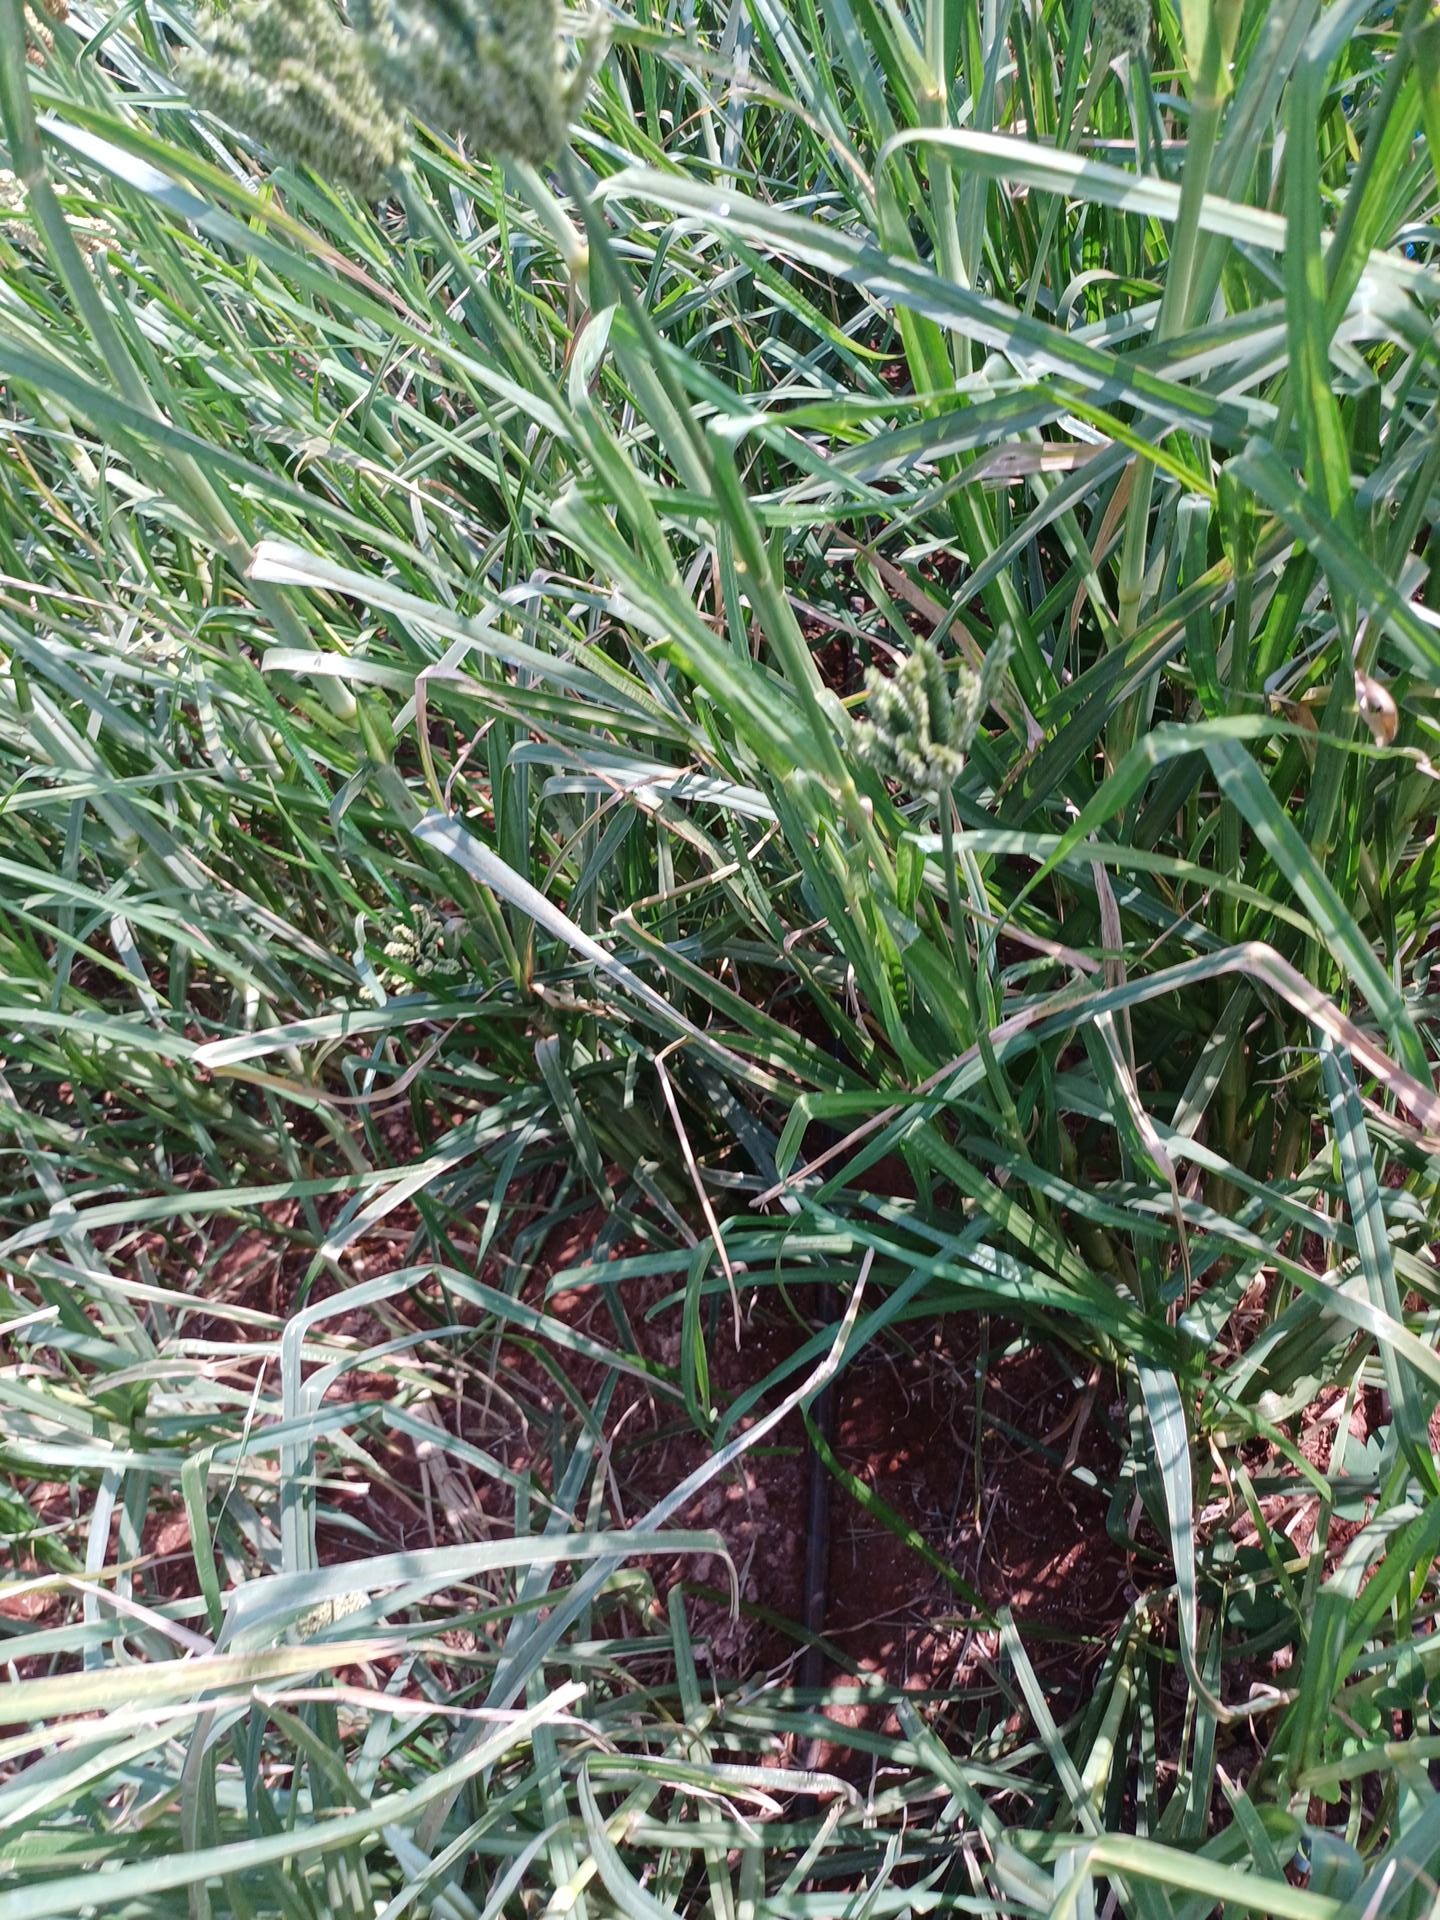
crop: finger millet
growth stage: filling grain
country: Kenya
